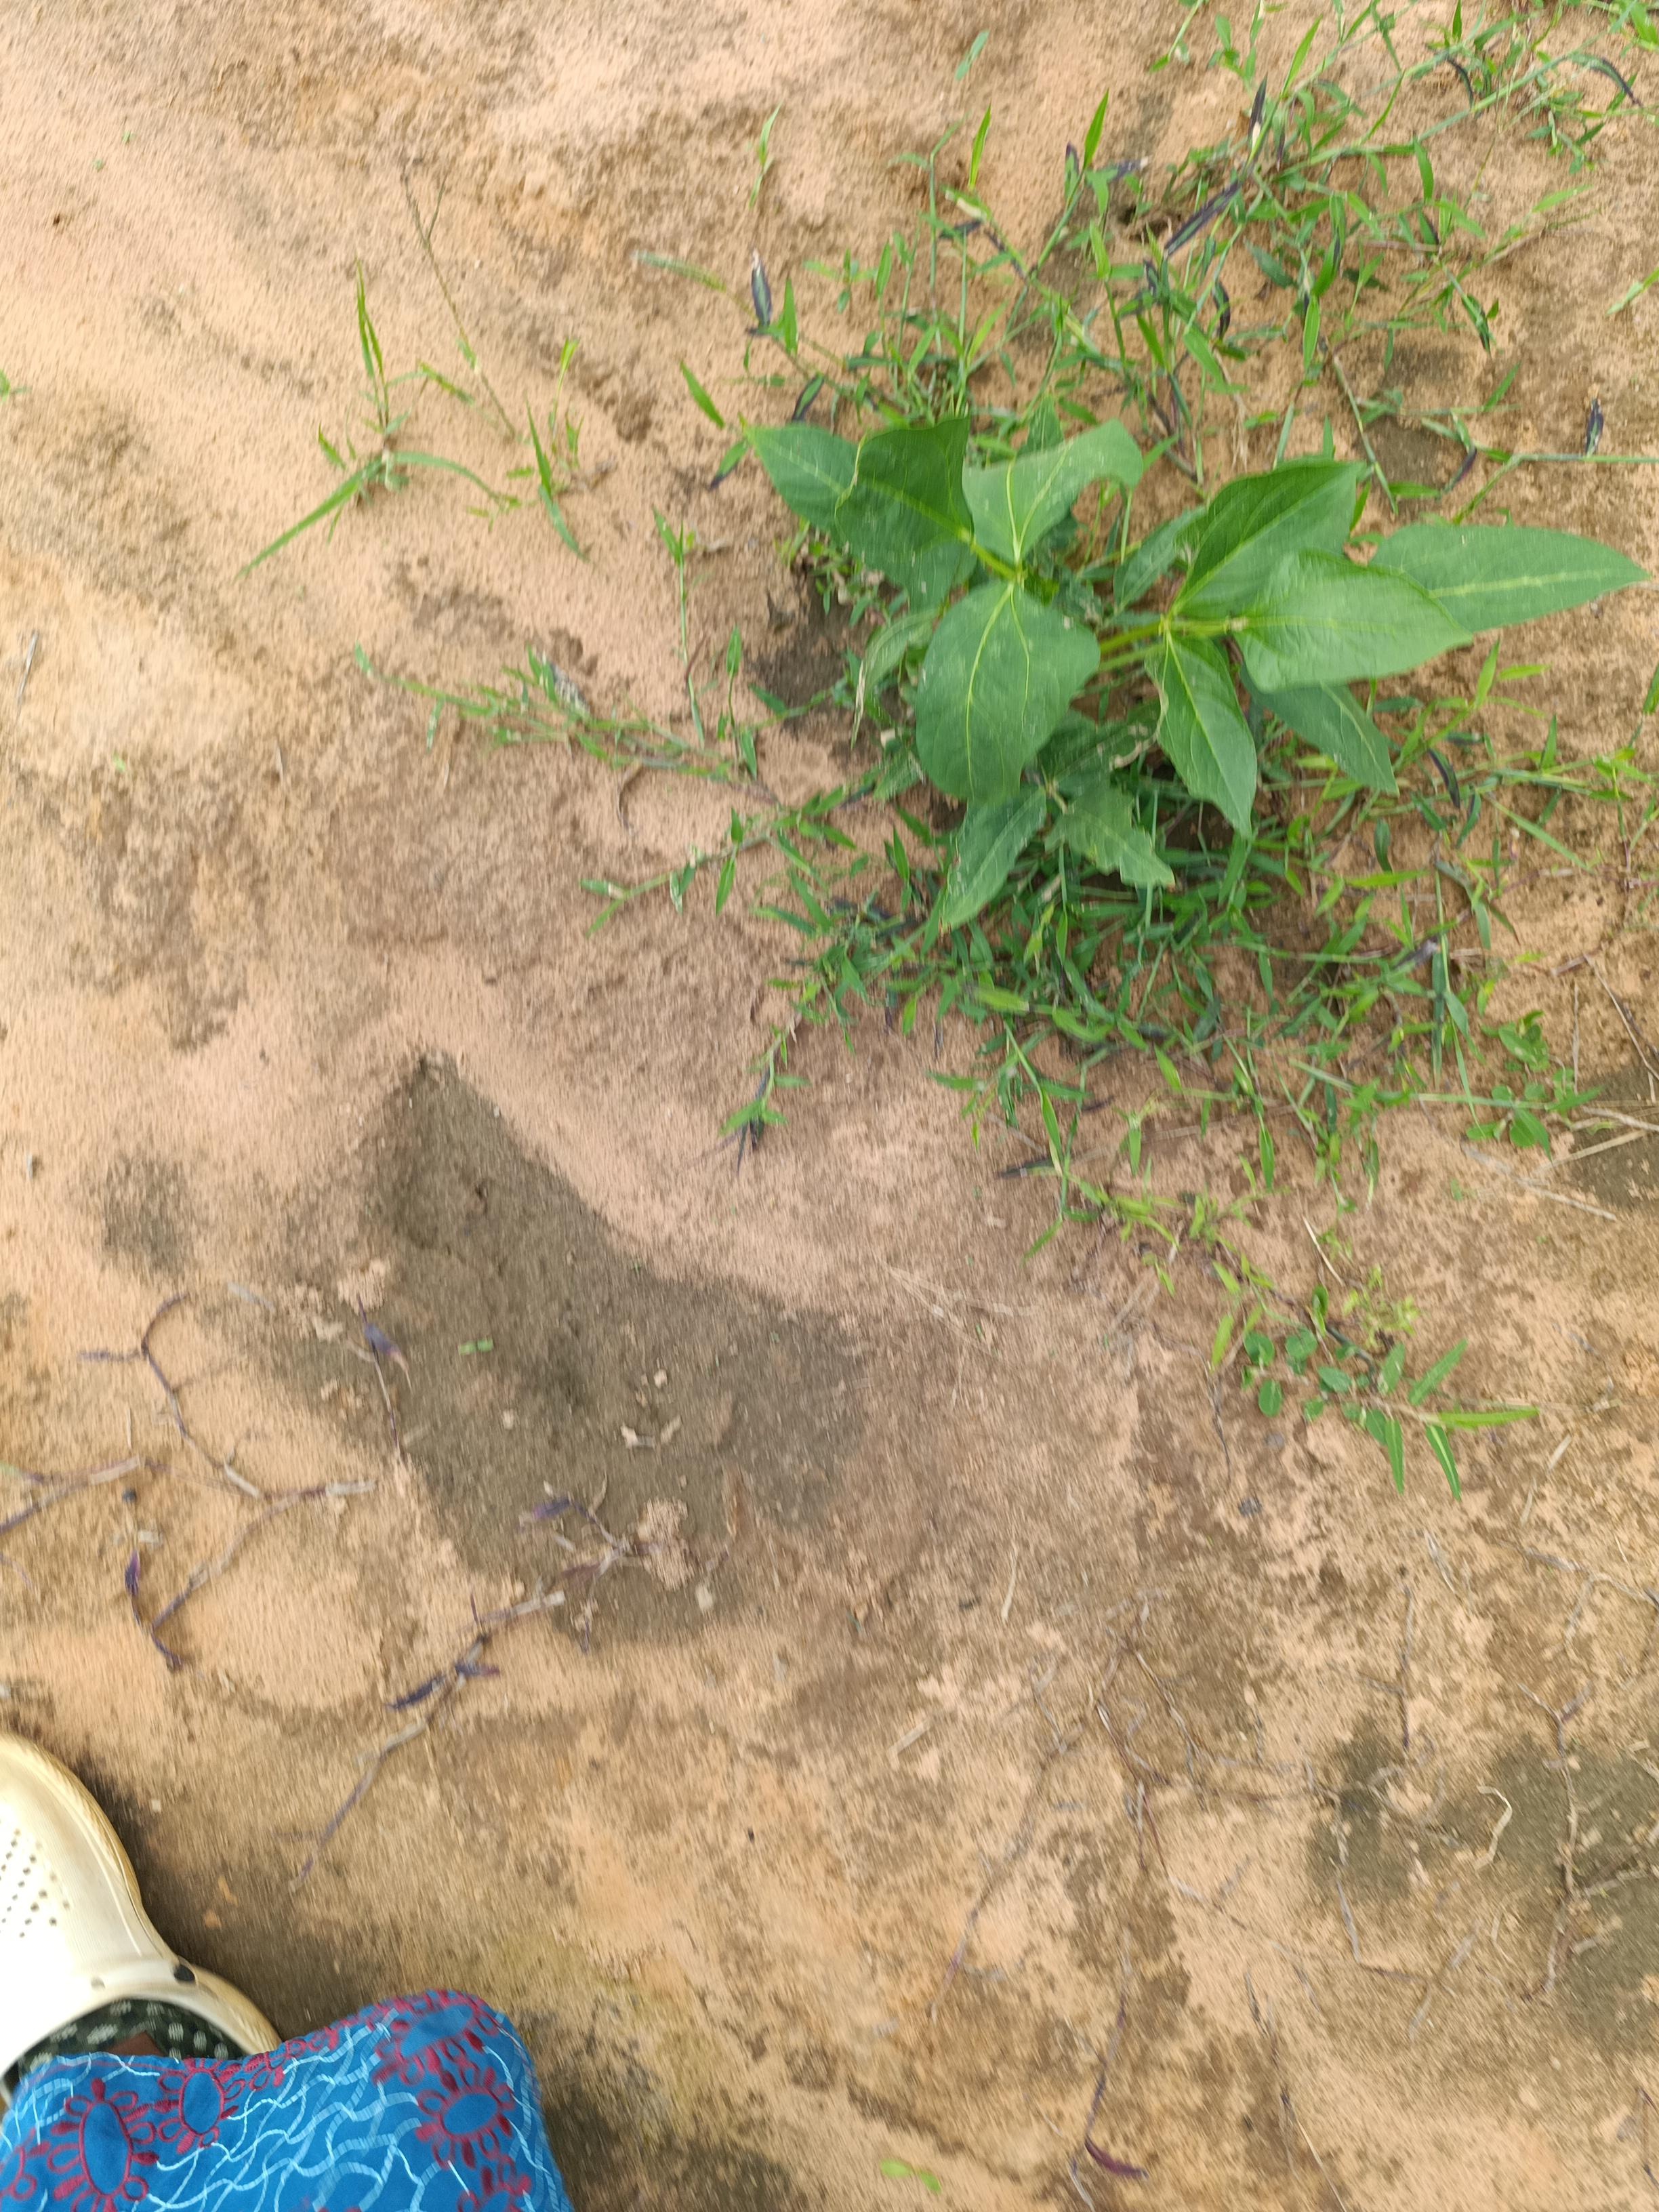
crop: cowpea
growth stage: emergence
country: Nigeria
